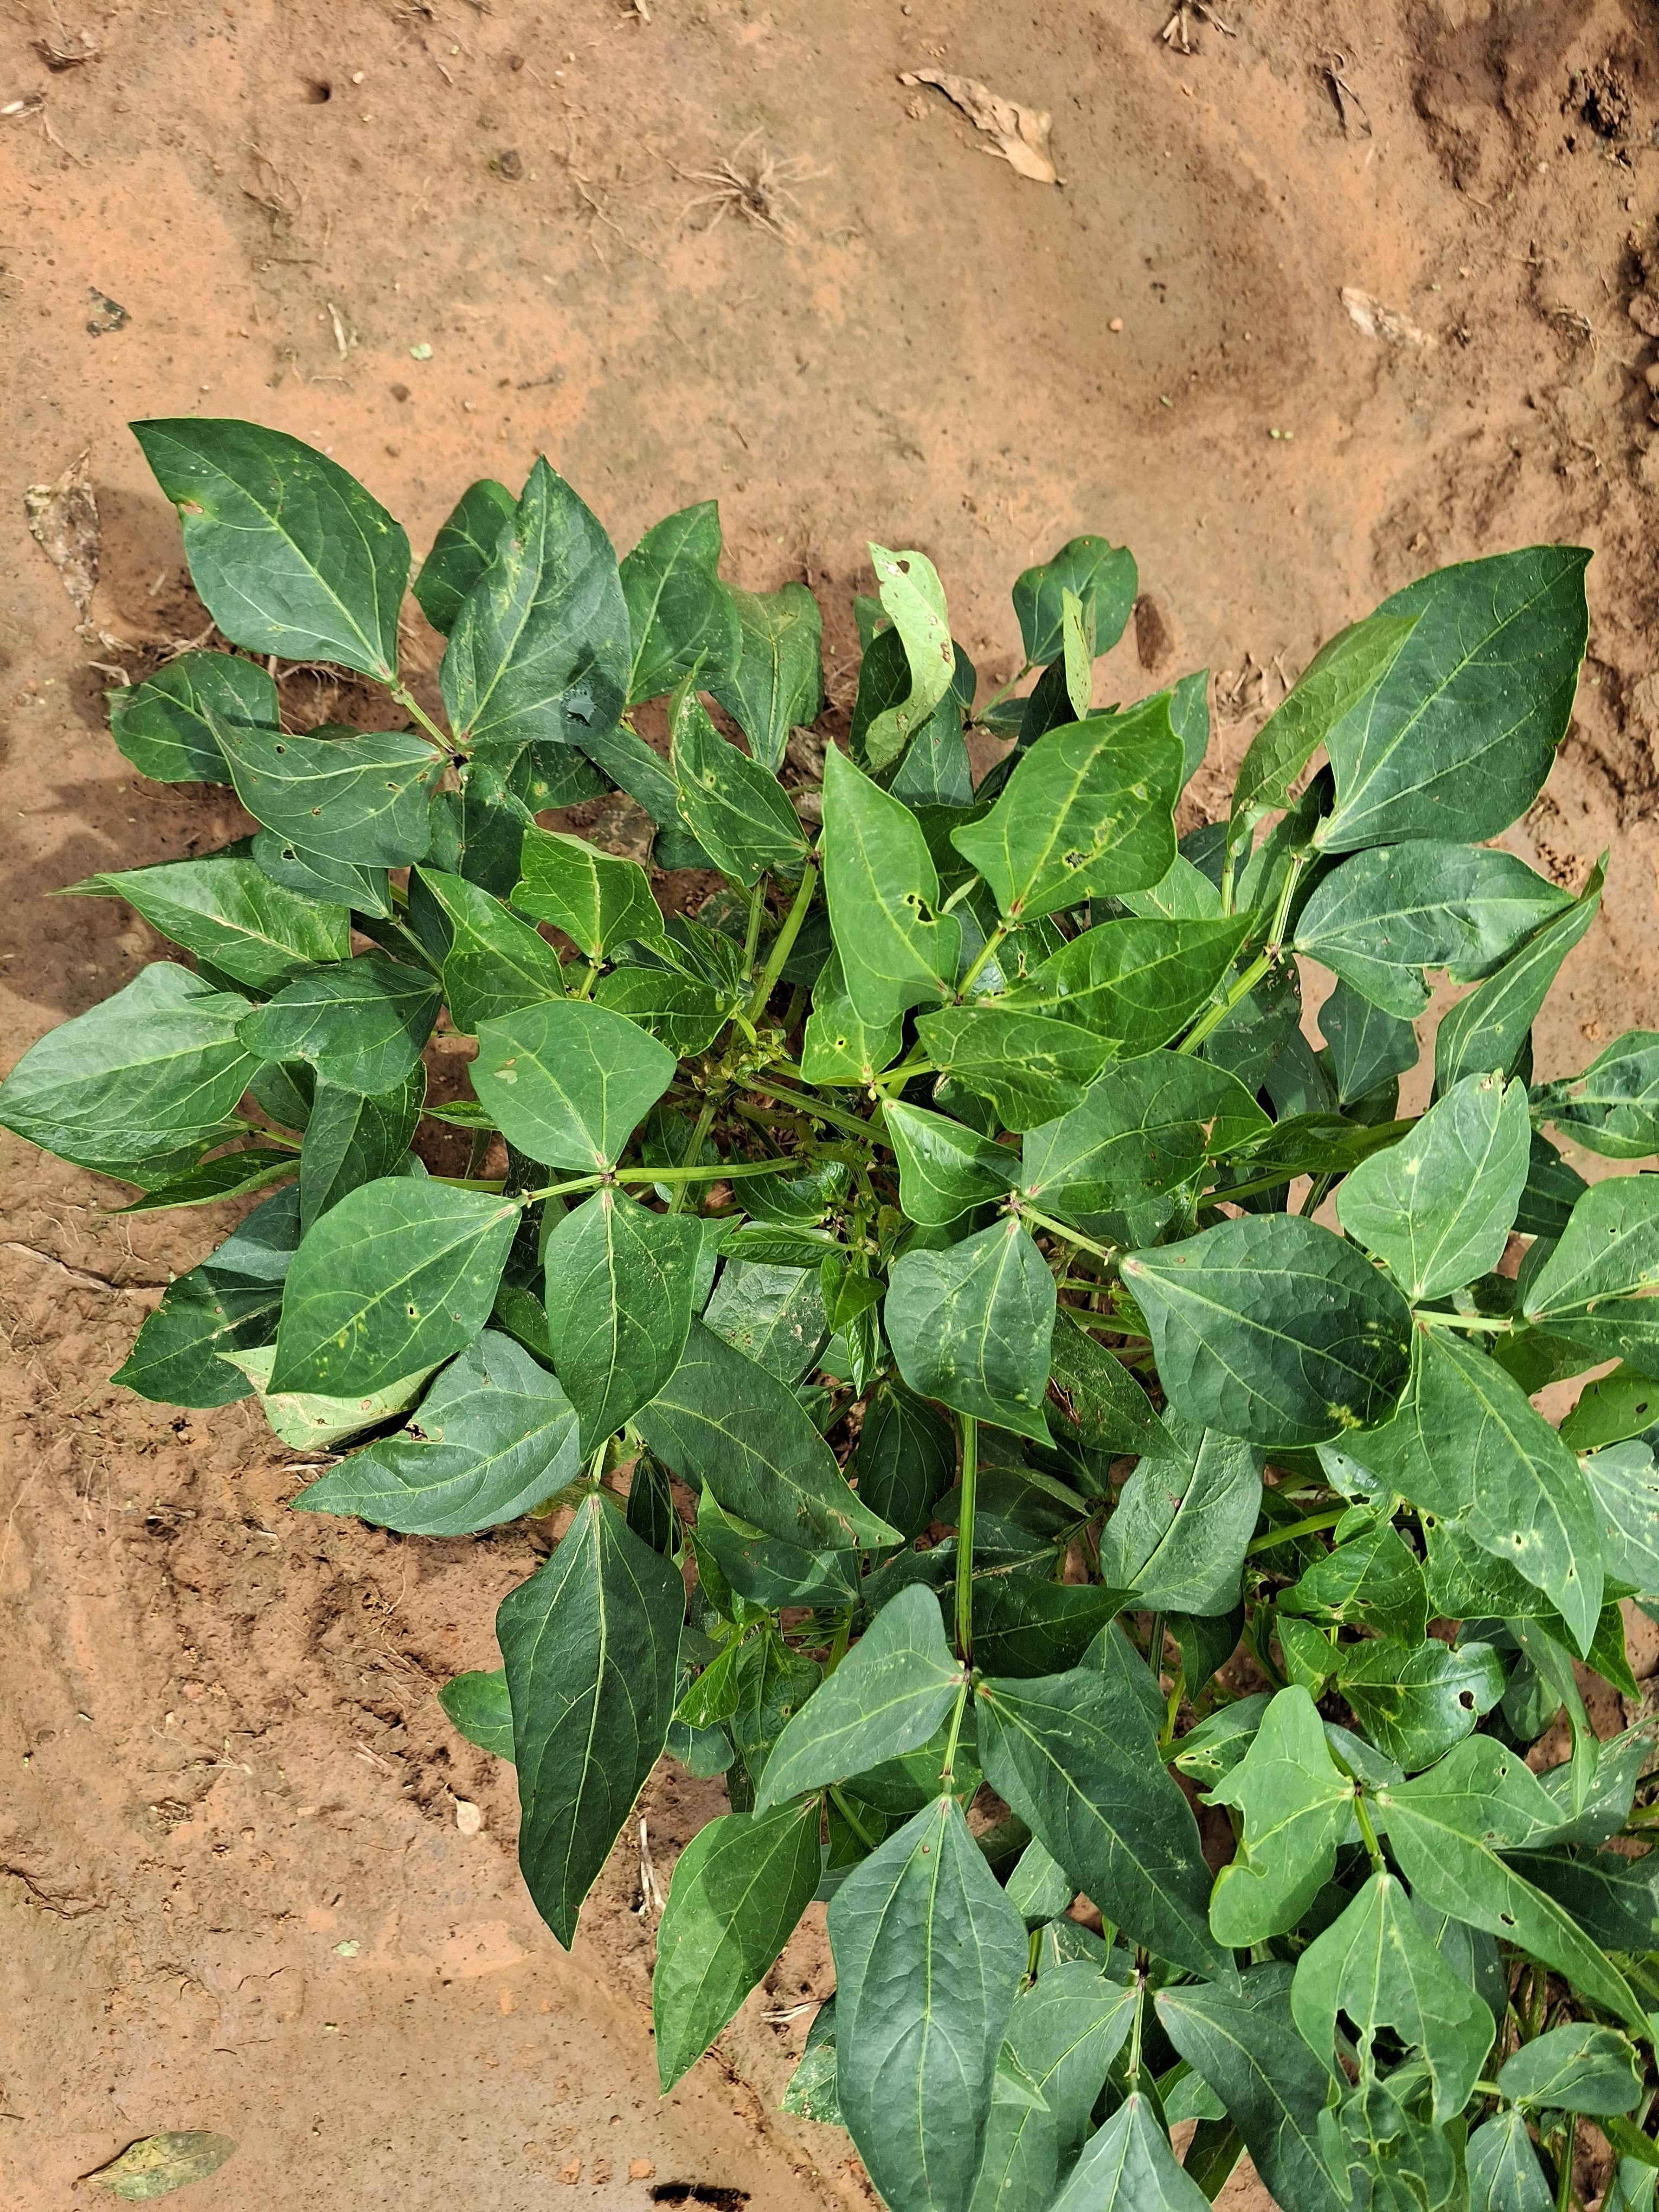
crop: cowpea
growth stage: vegetative
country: Nigeria
